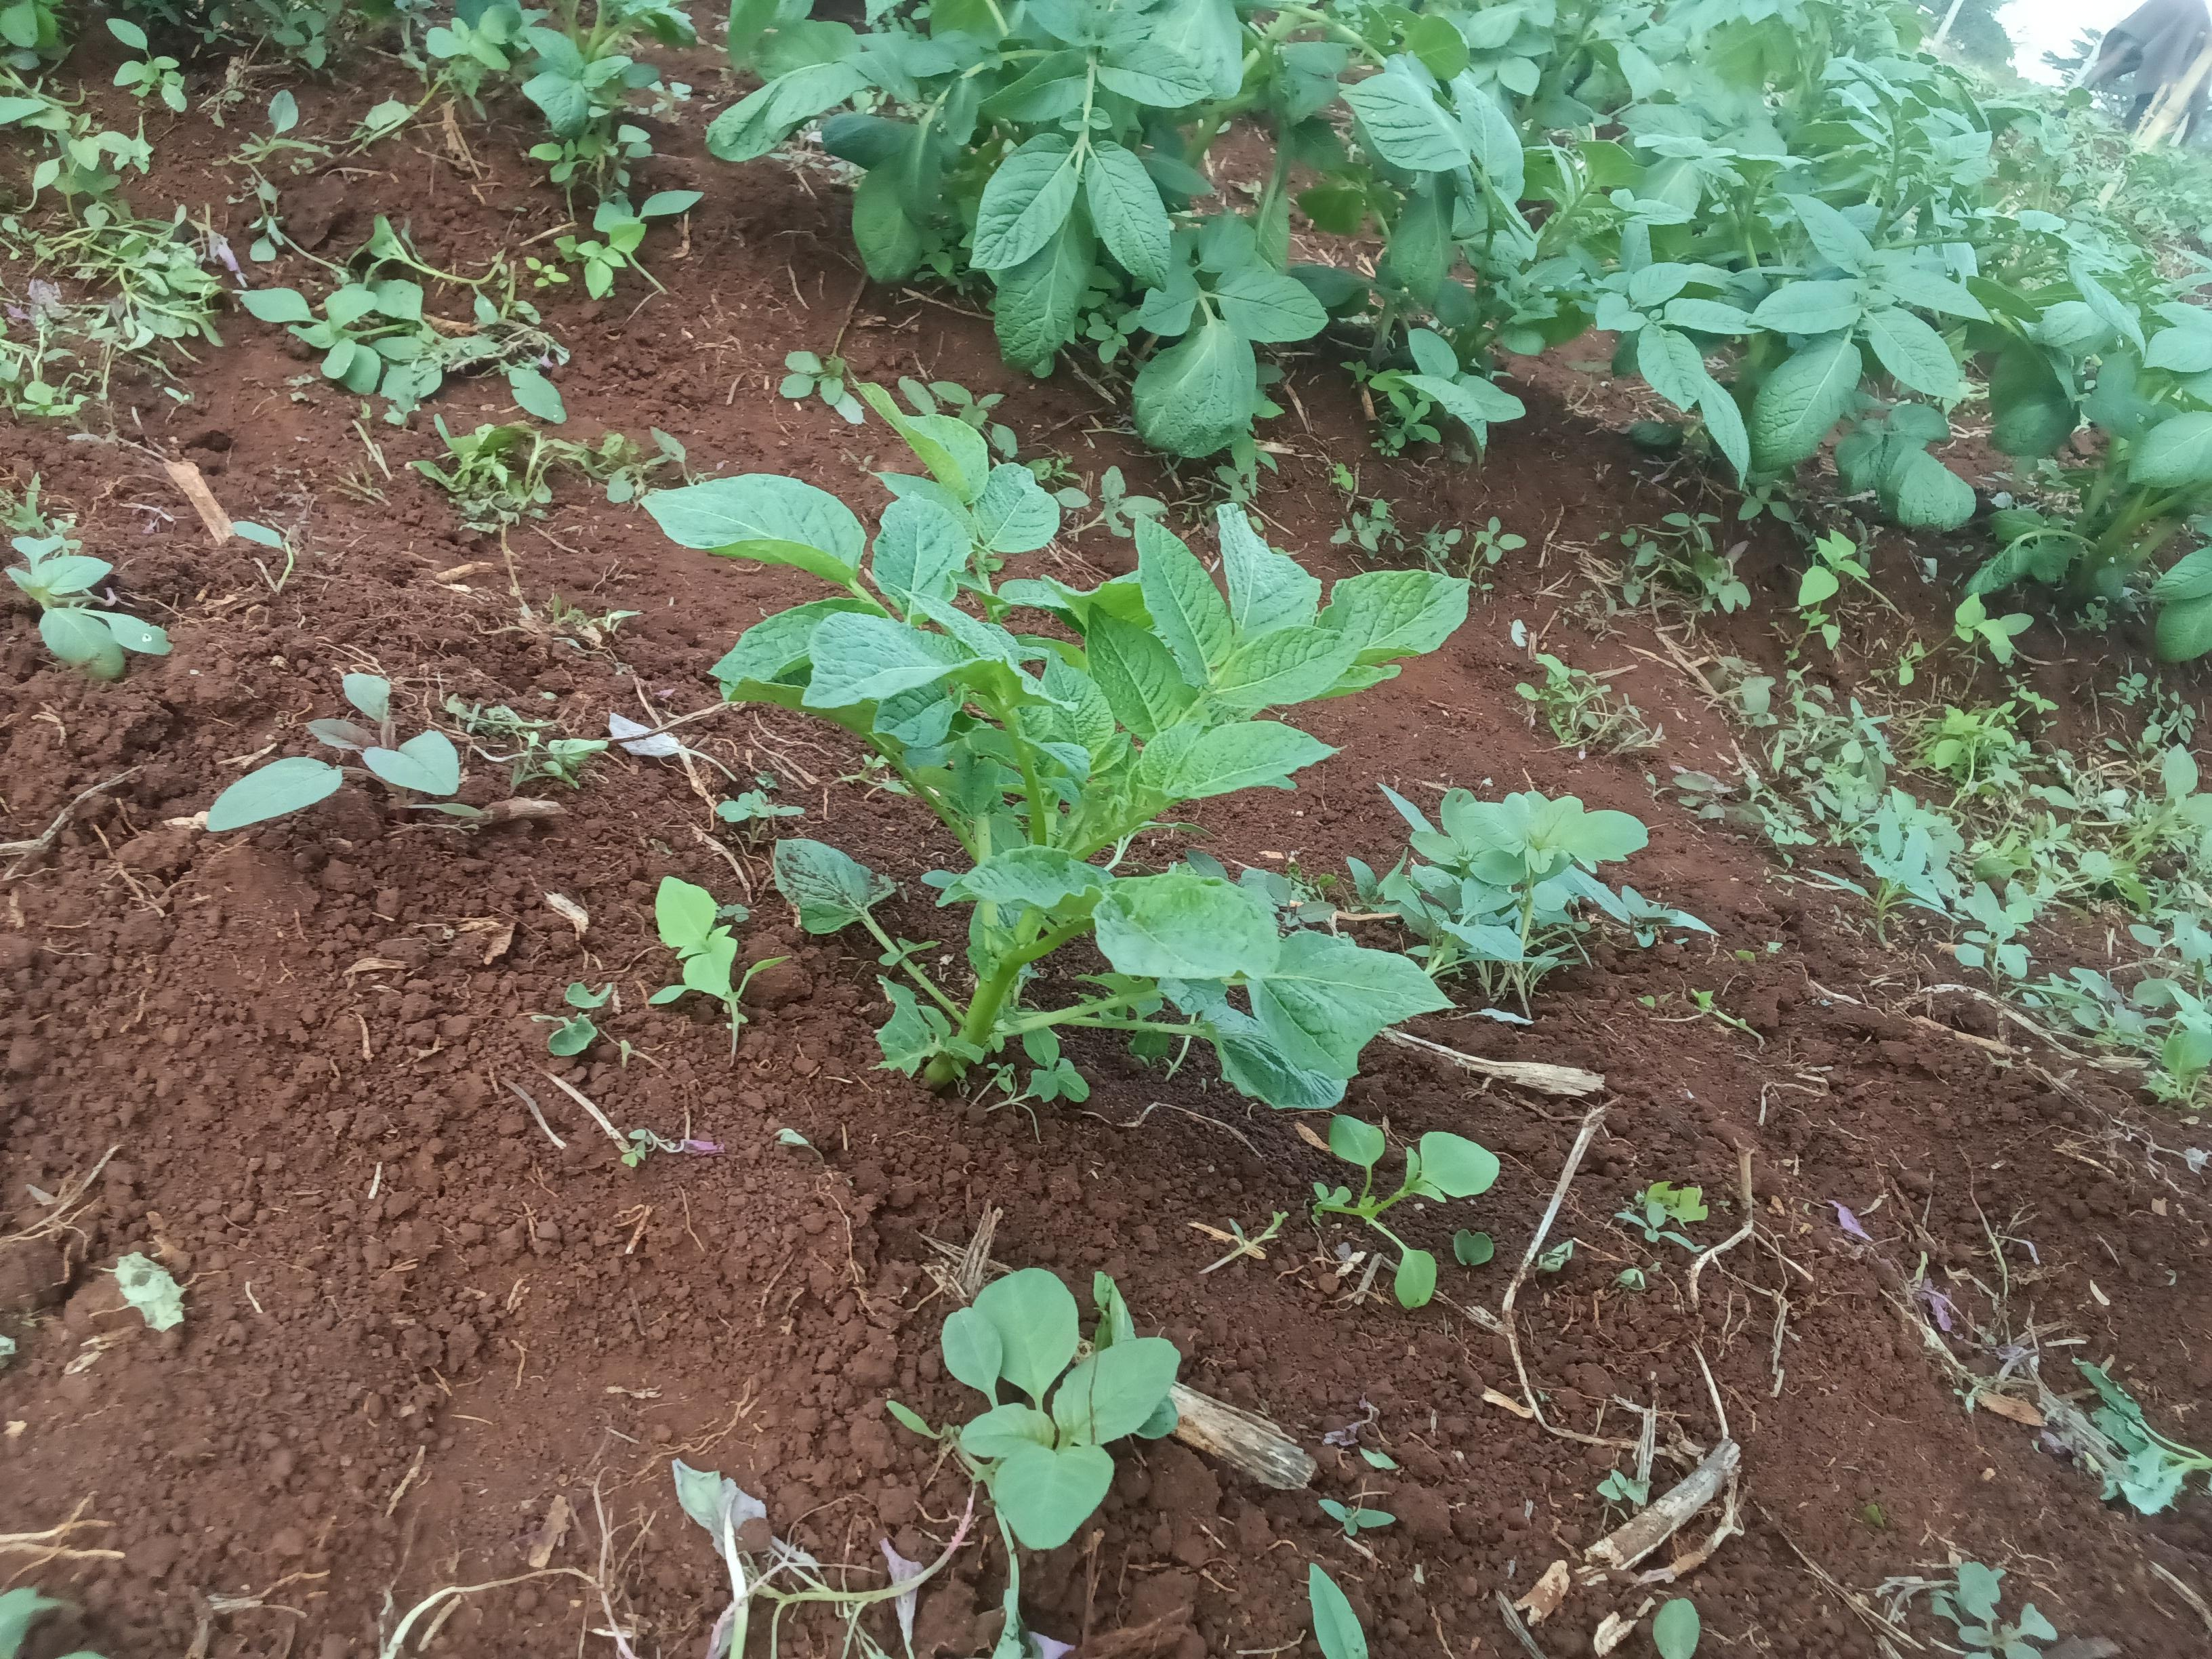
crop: potato
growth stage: emergence
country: Kenya
